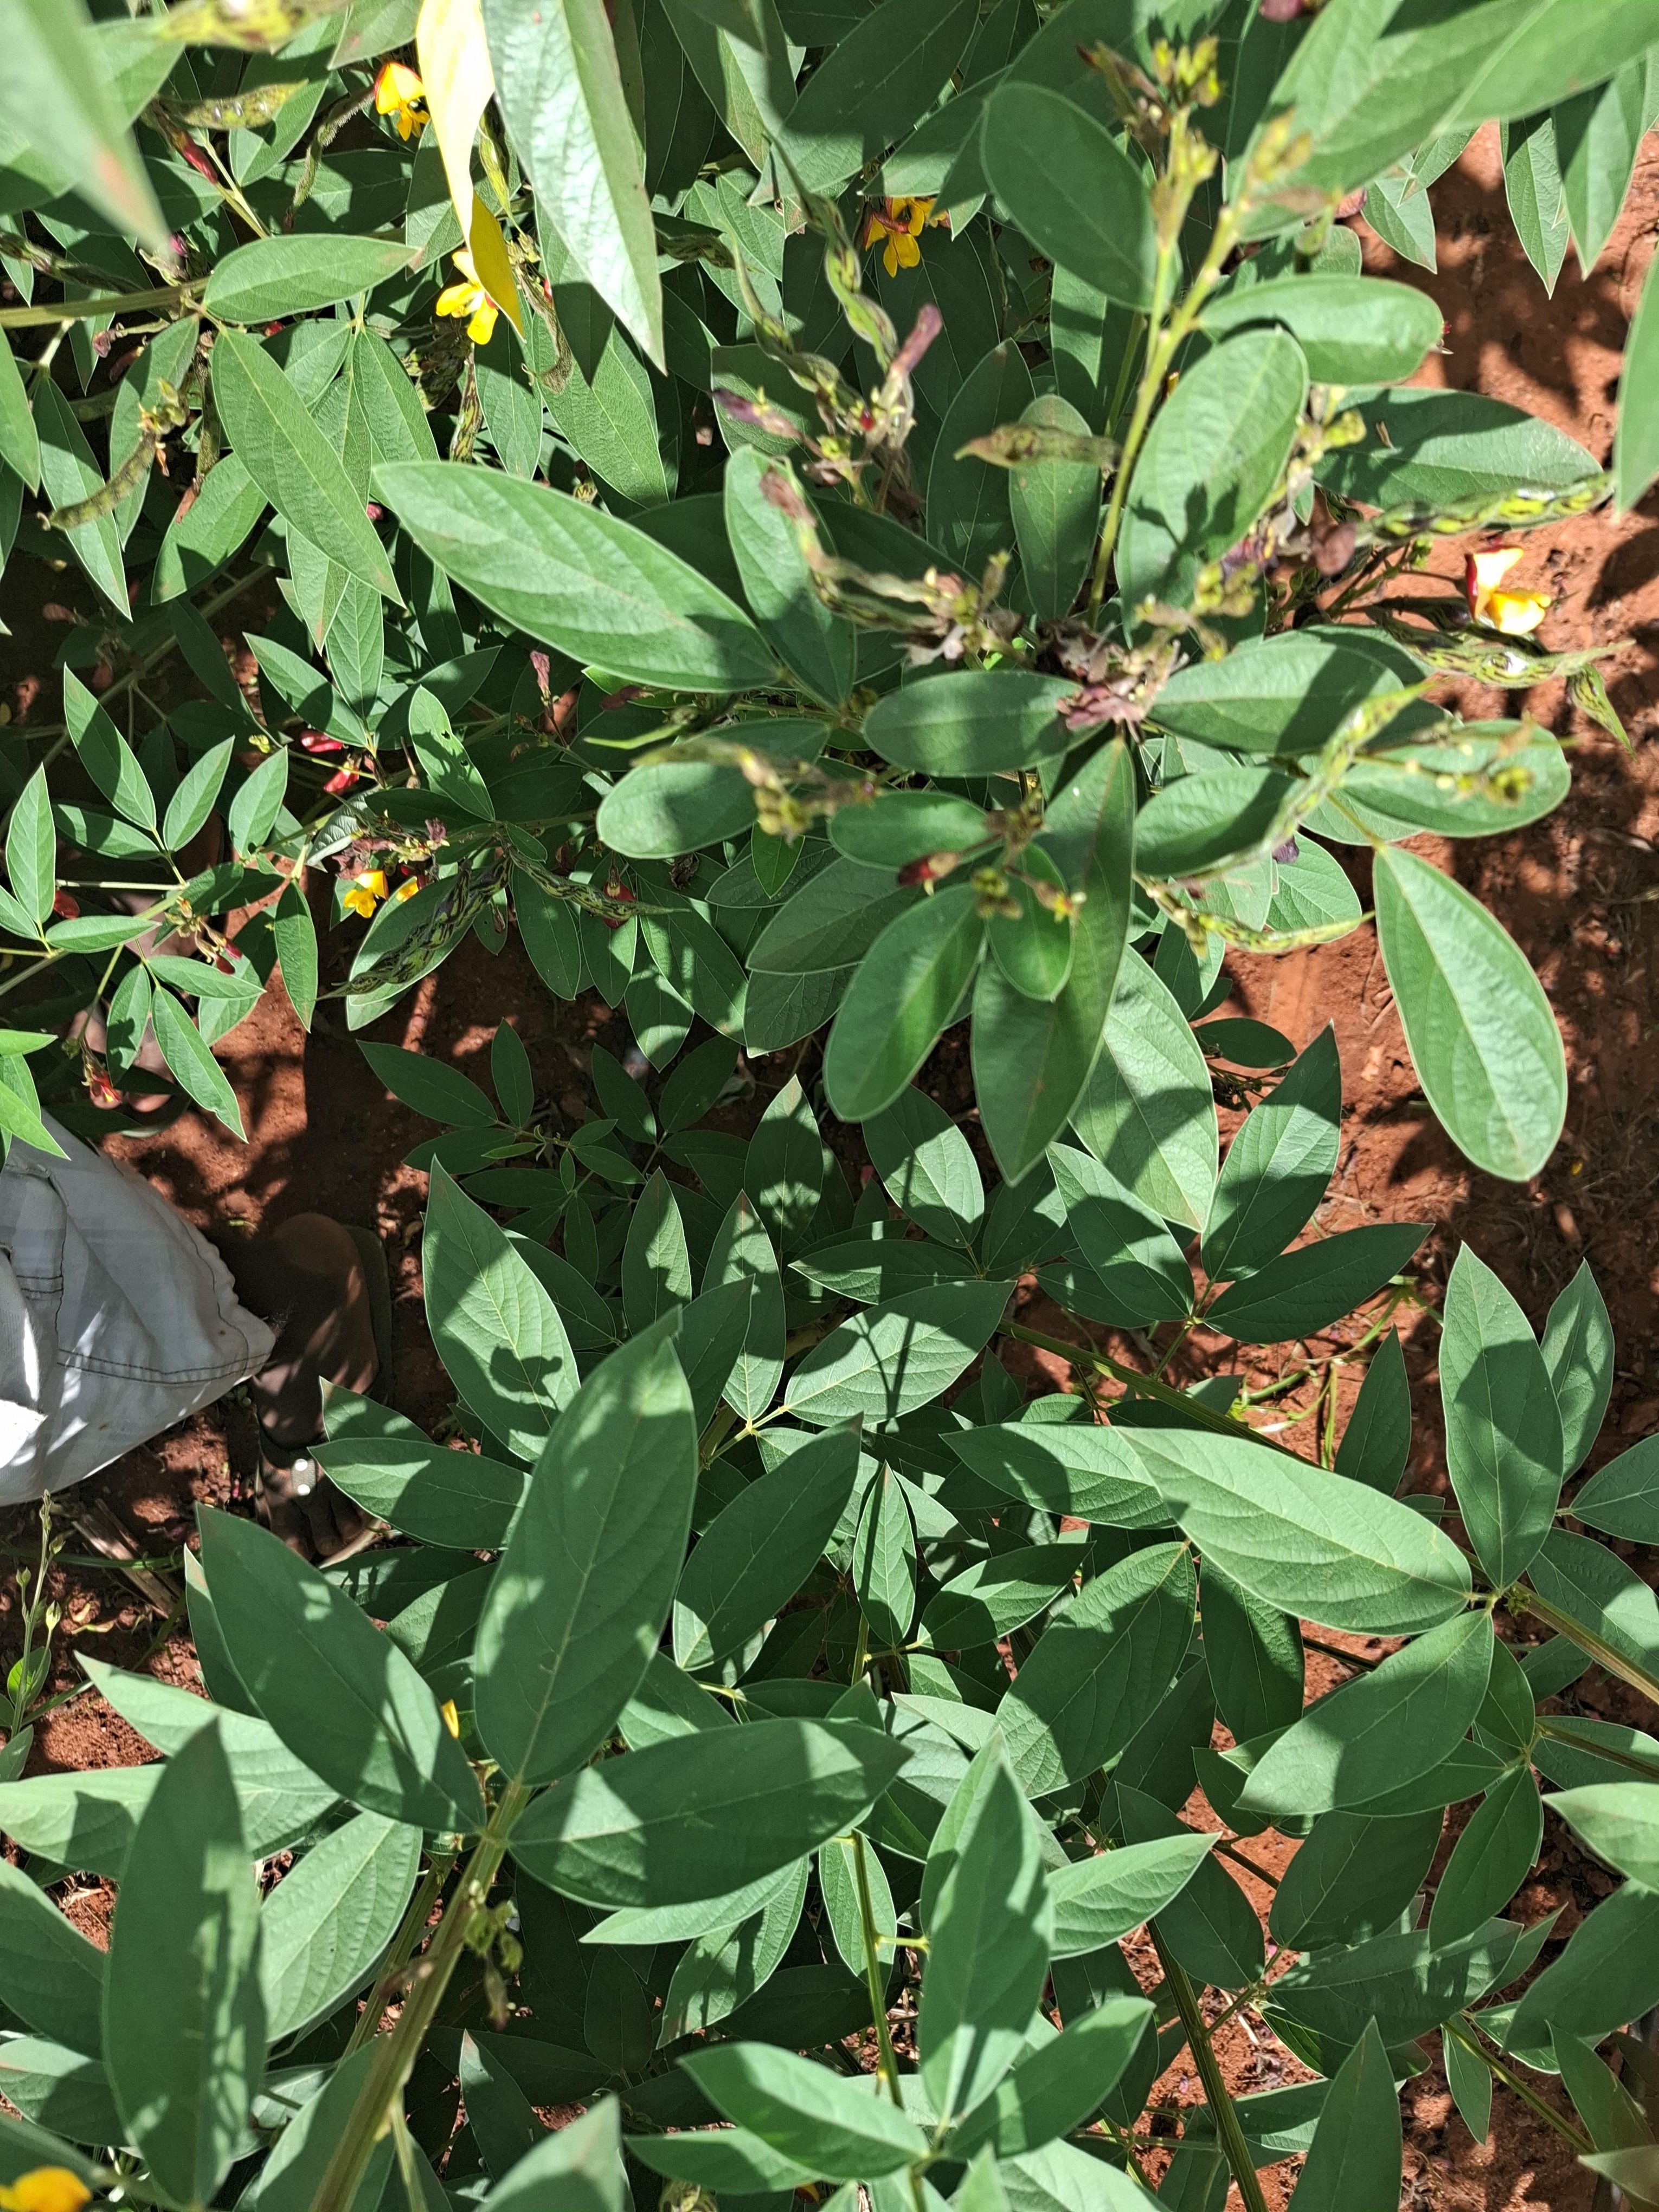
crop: pigeonpea
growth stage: development pod
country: Kenya
